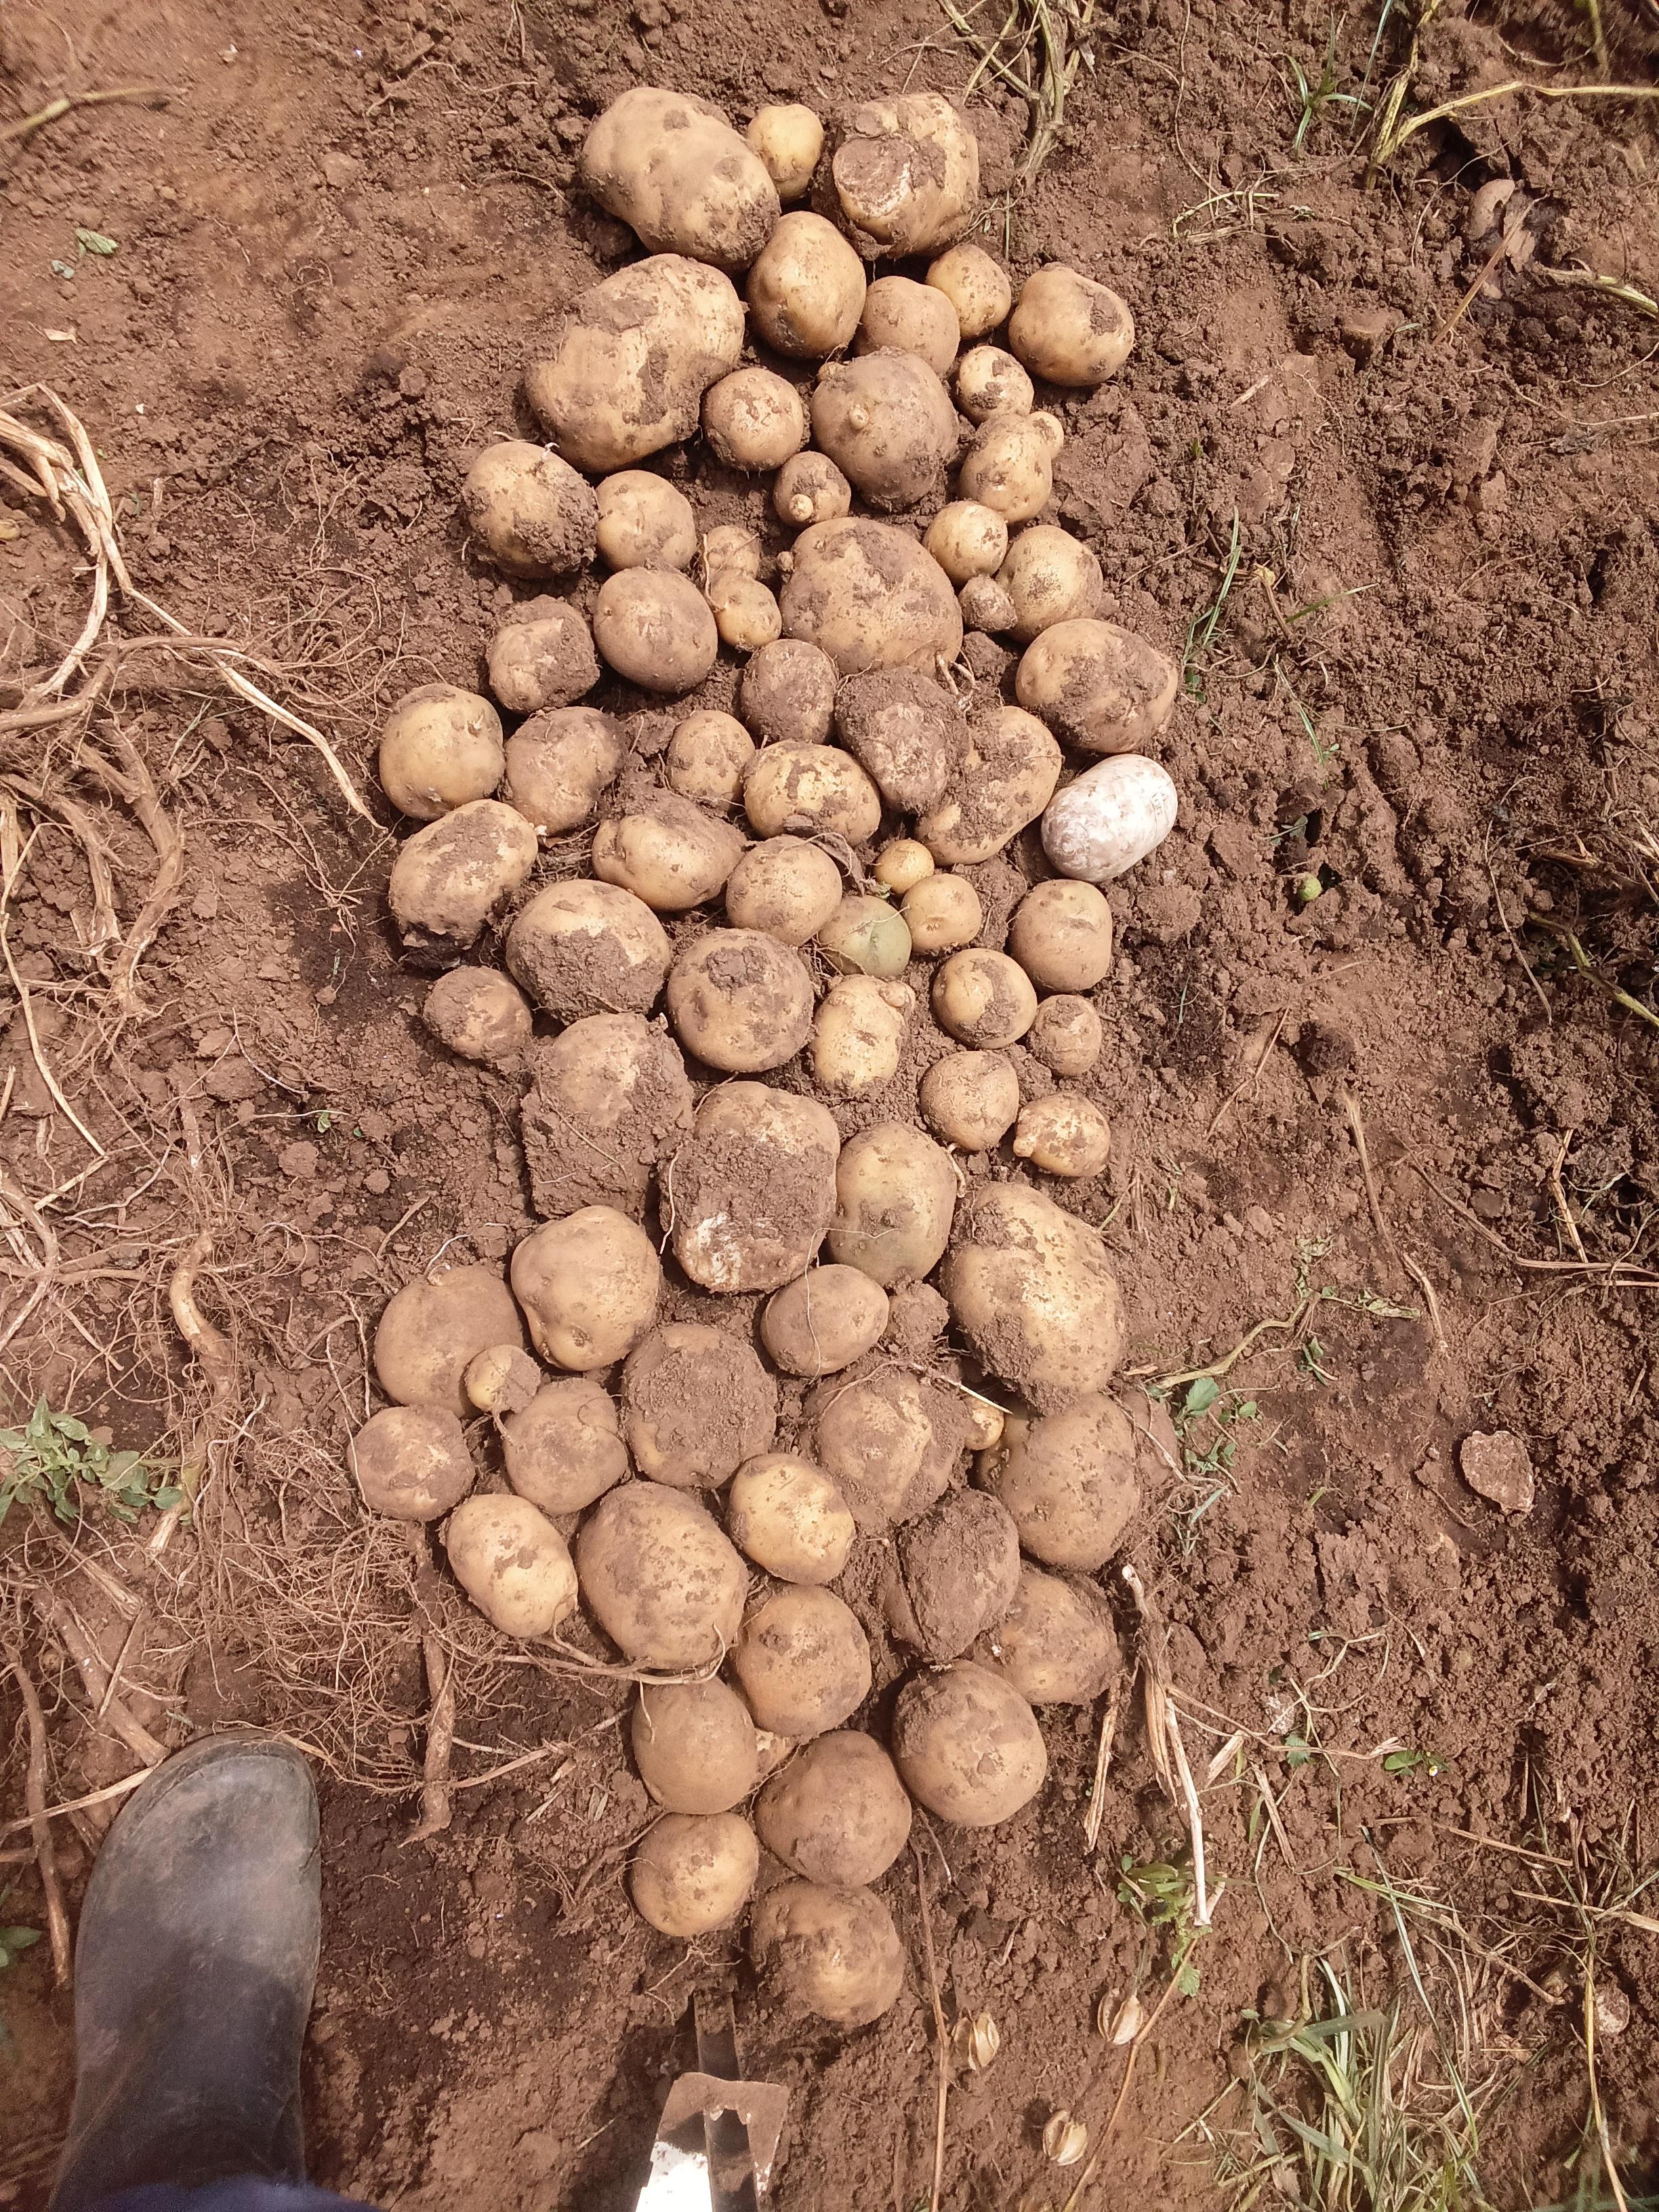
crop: potato
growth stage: harvest
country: Kenya
